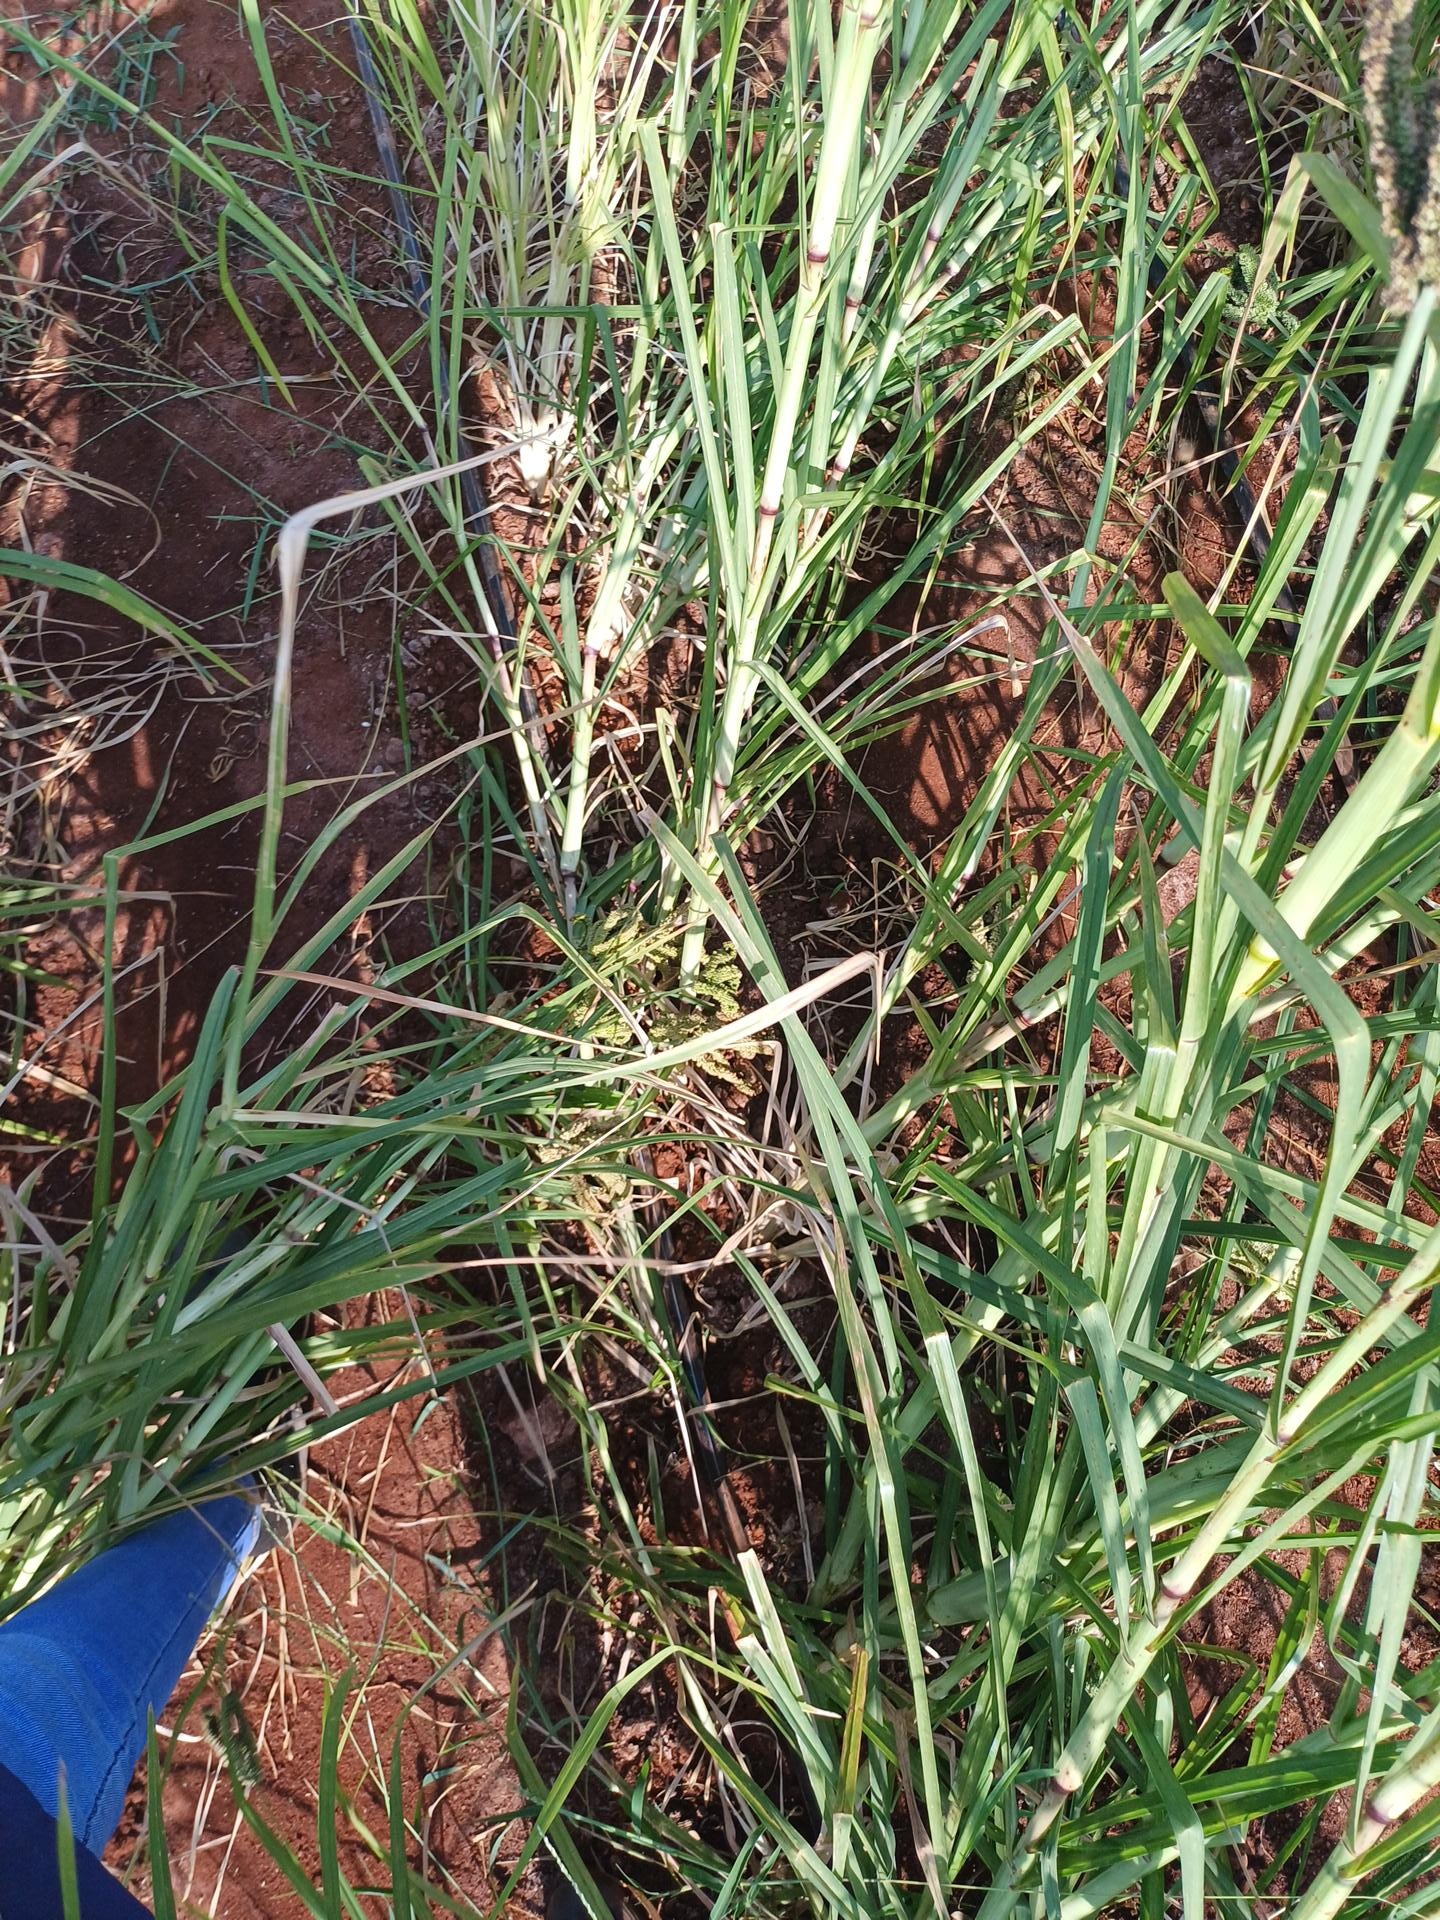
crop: finger millet
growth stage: filling grain
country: Kenya
